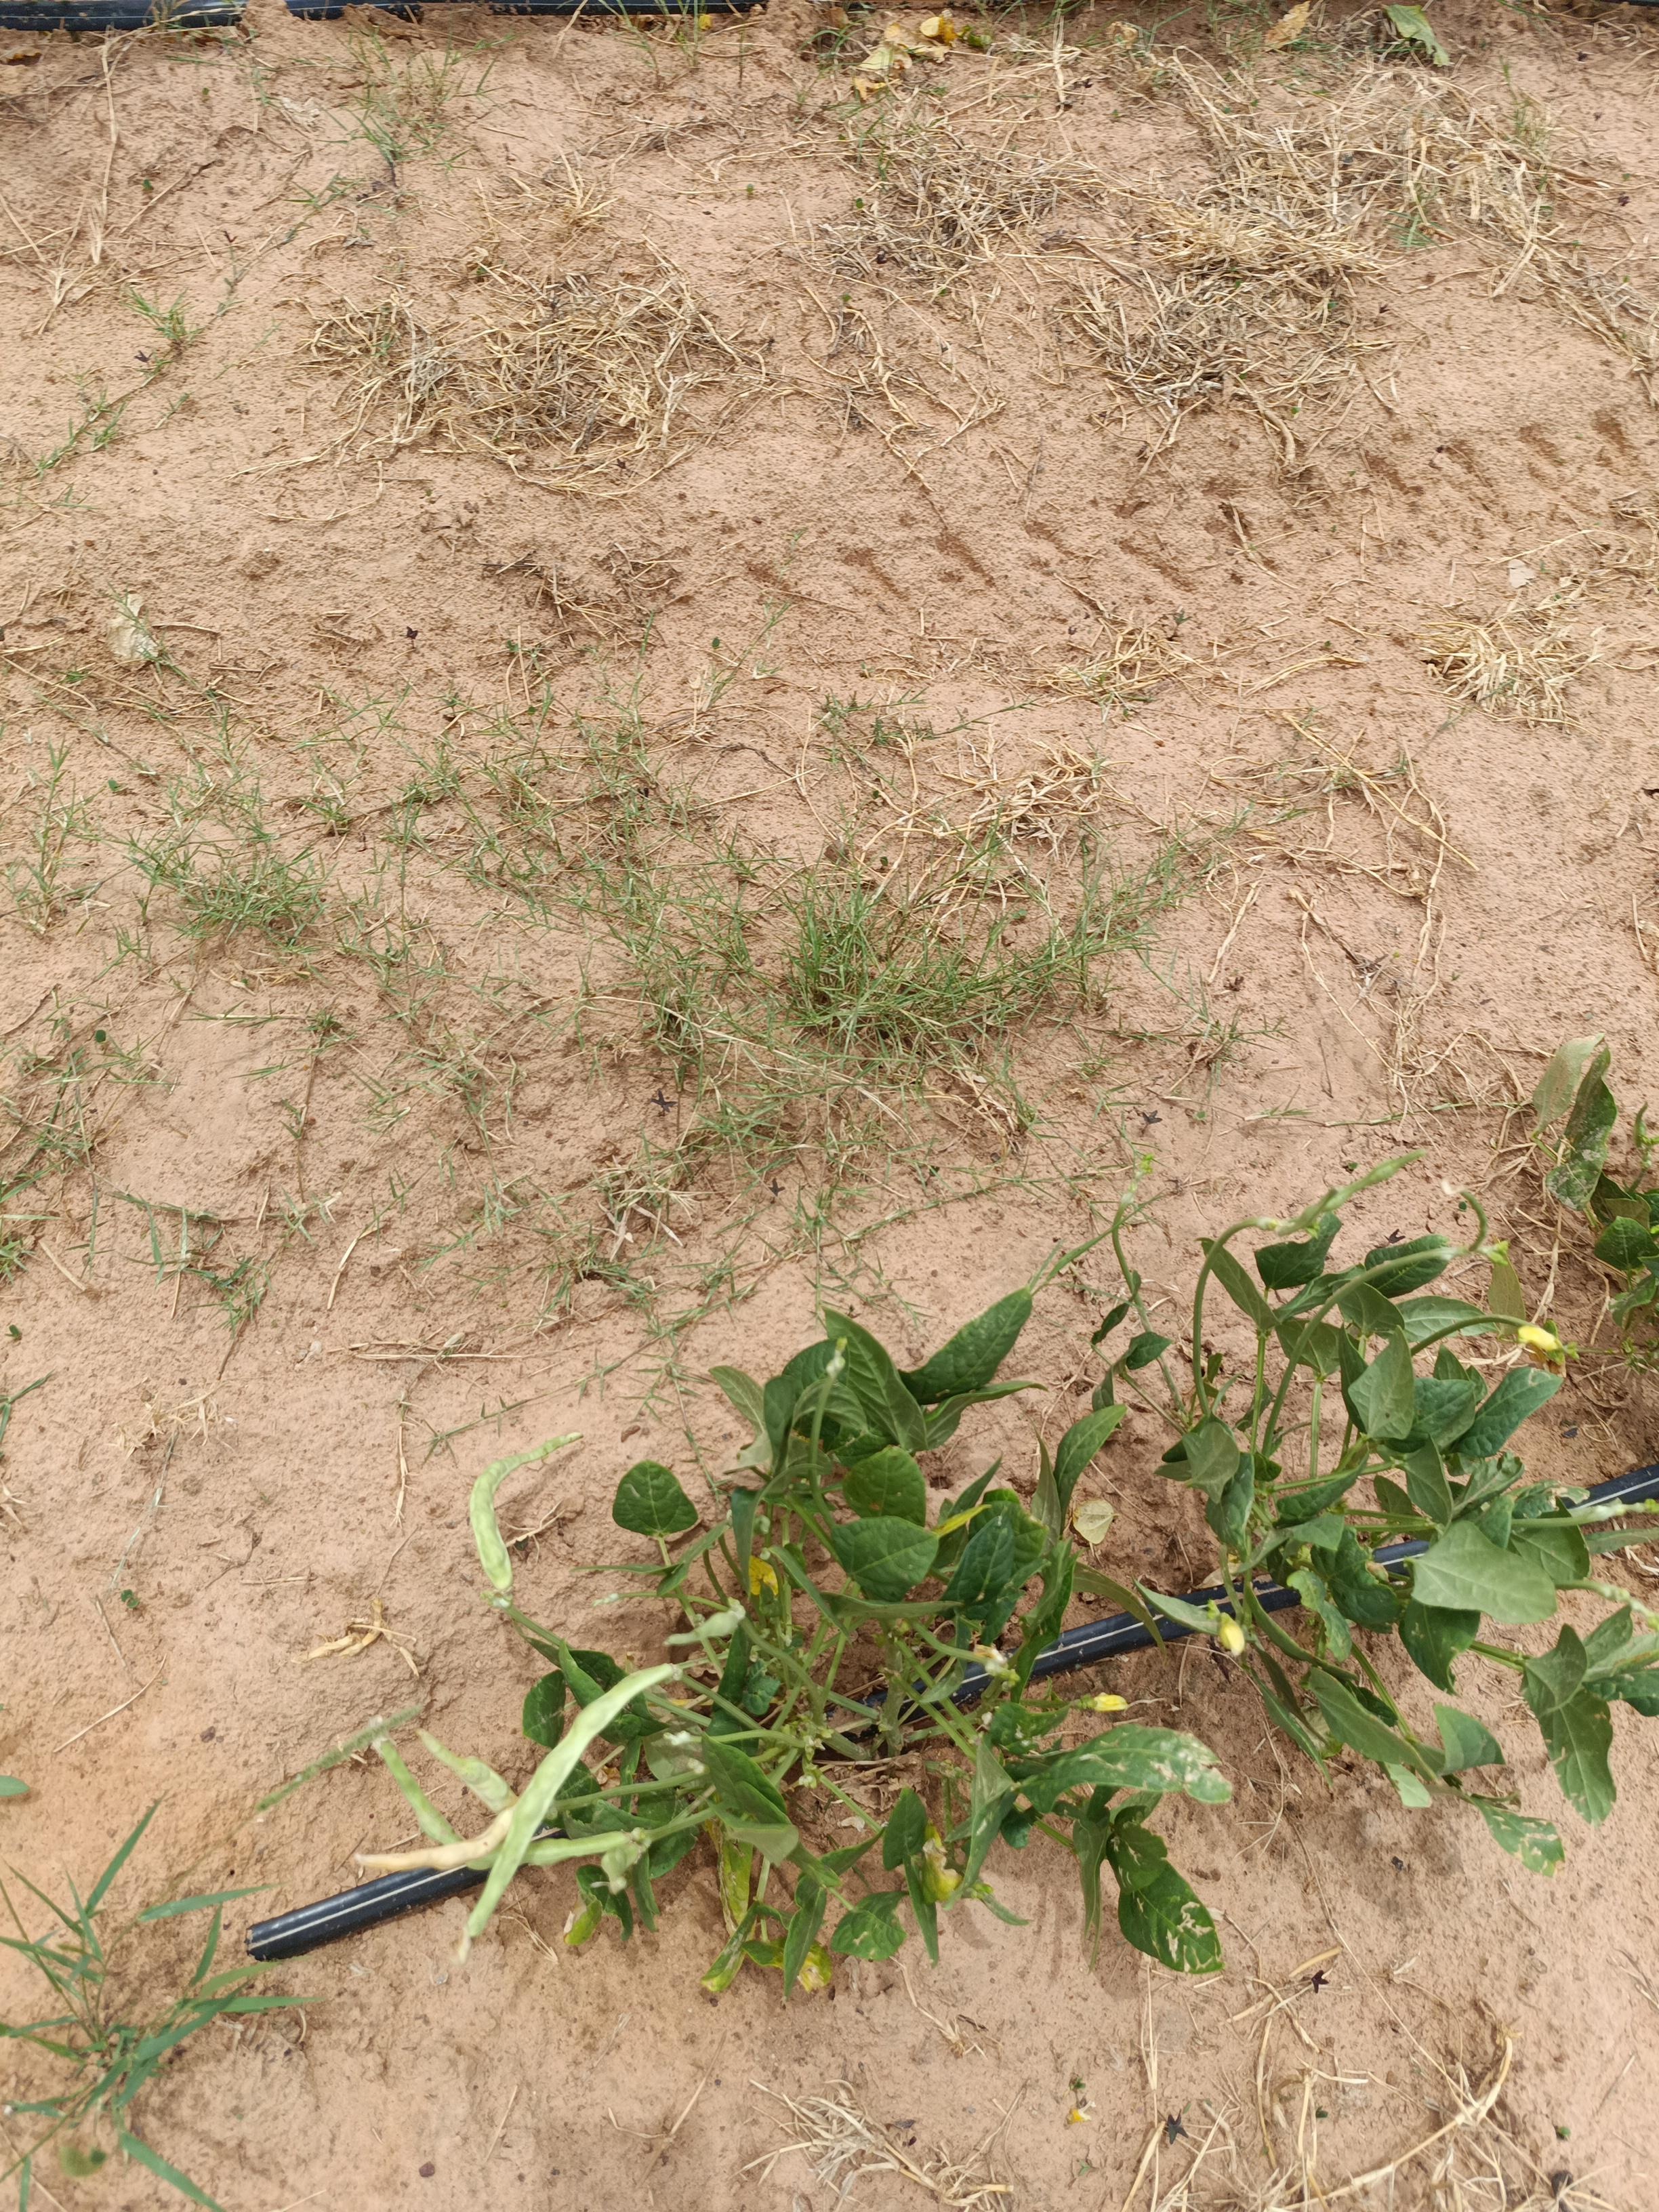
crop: cowpea
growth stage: flowering
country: Nigeria
